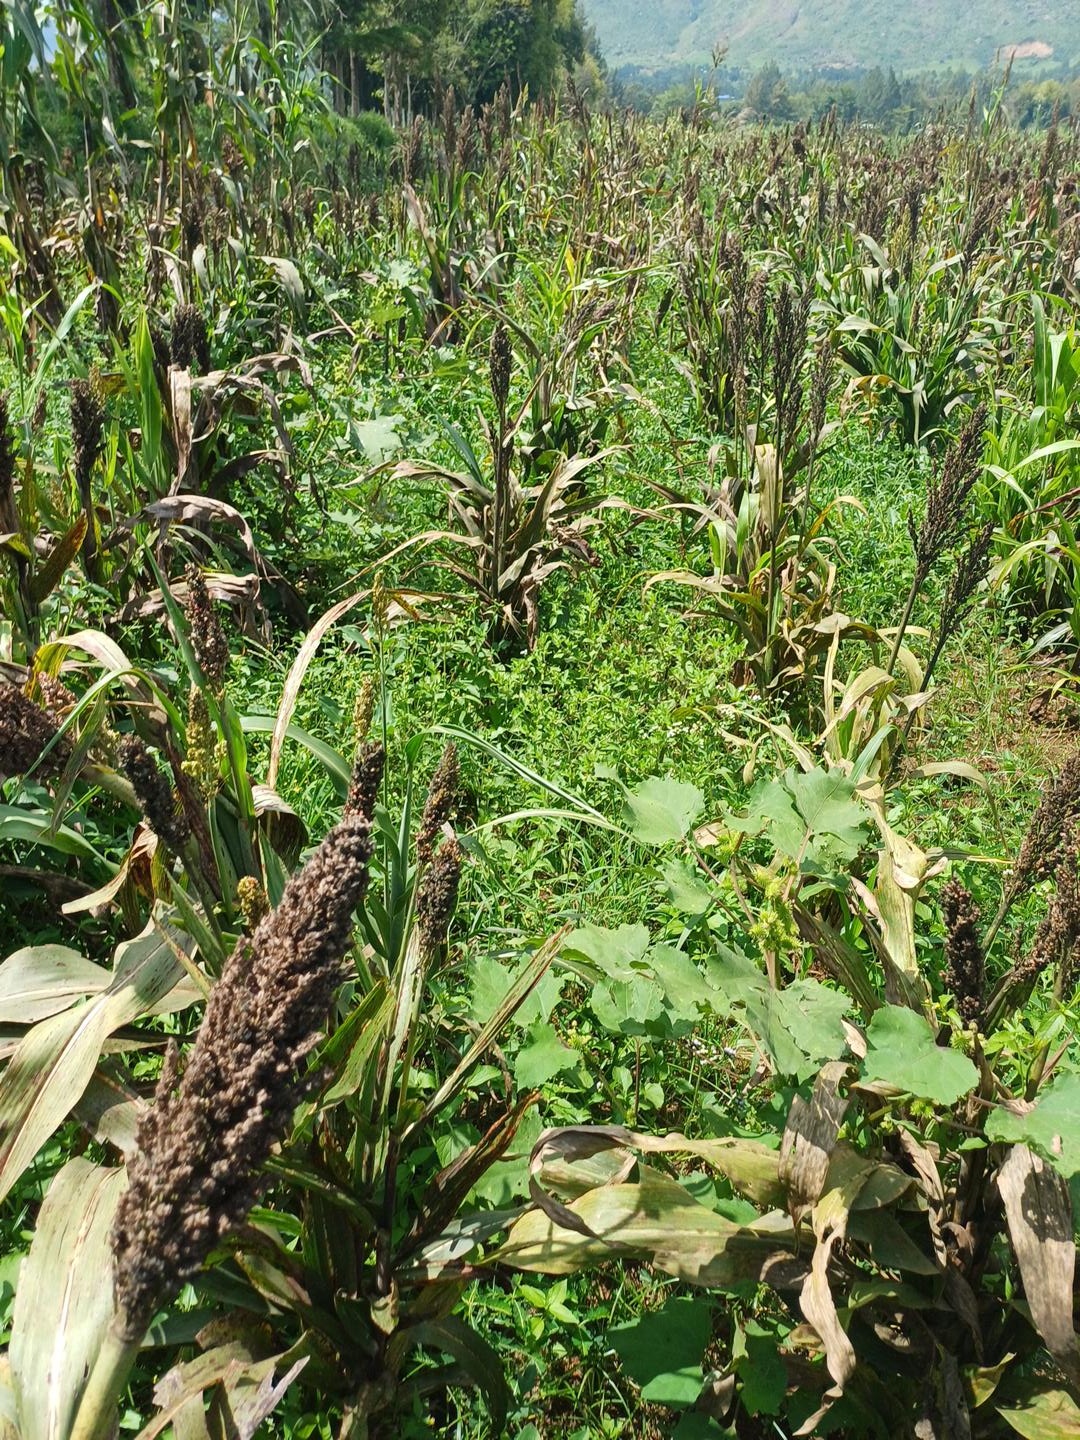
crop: sorghum
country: Kenya
